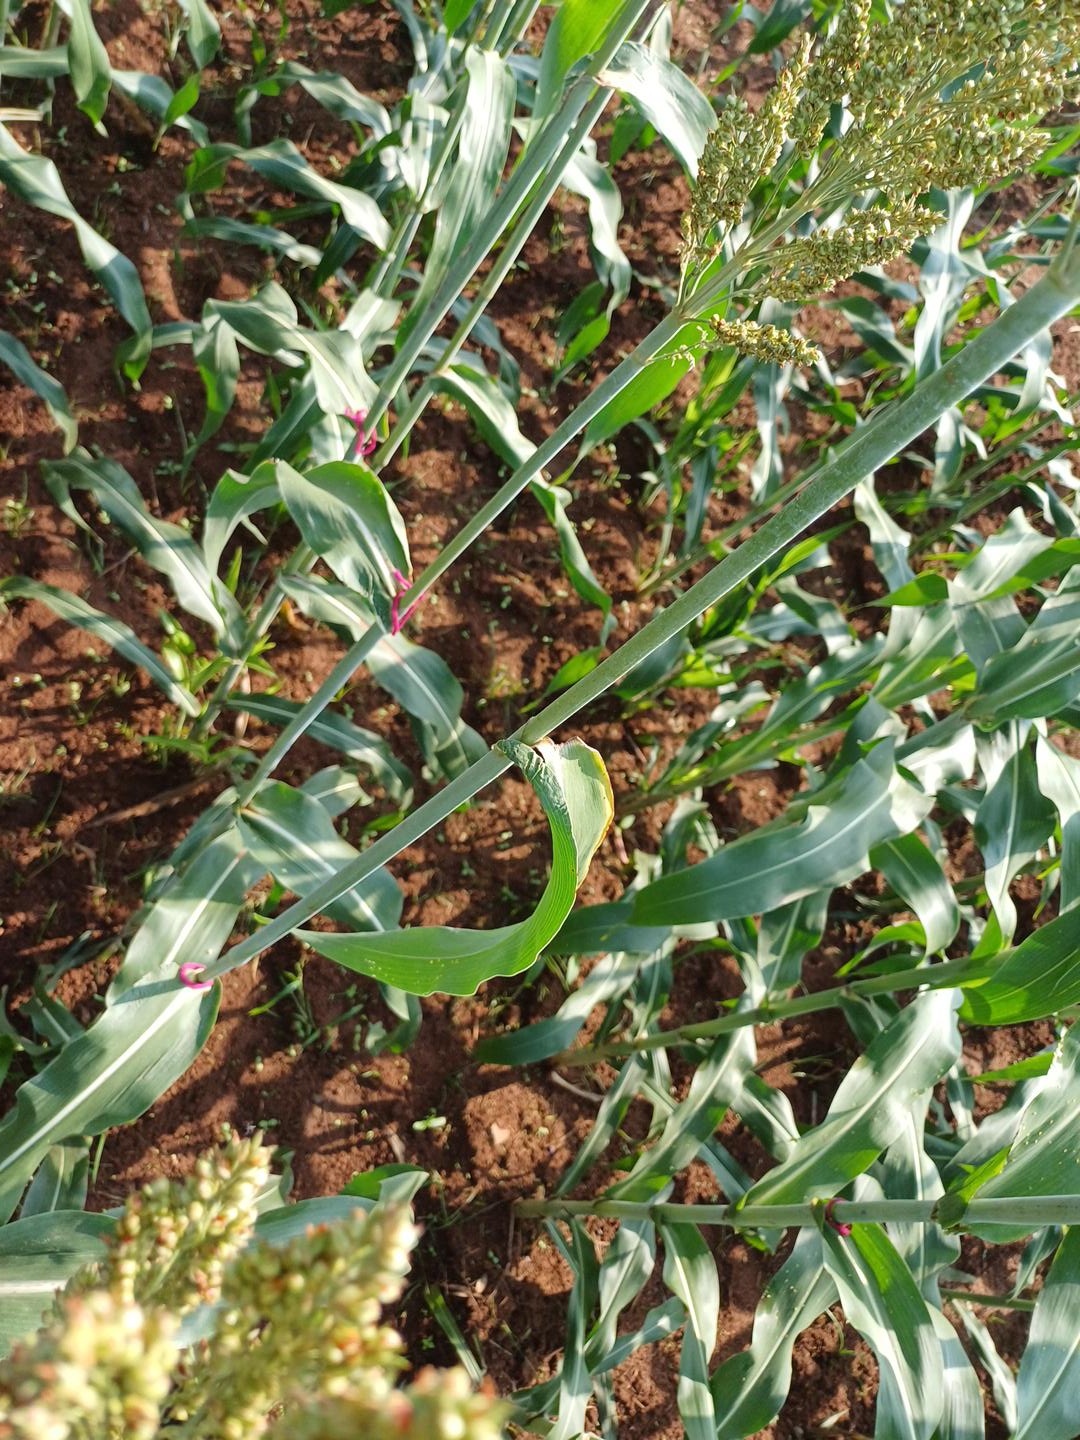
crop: sorghum
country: Kenya
